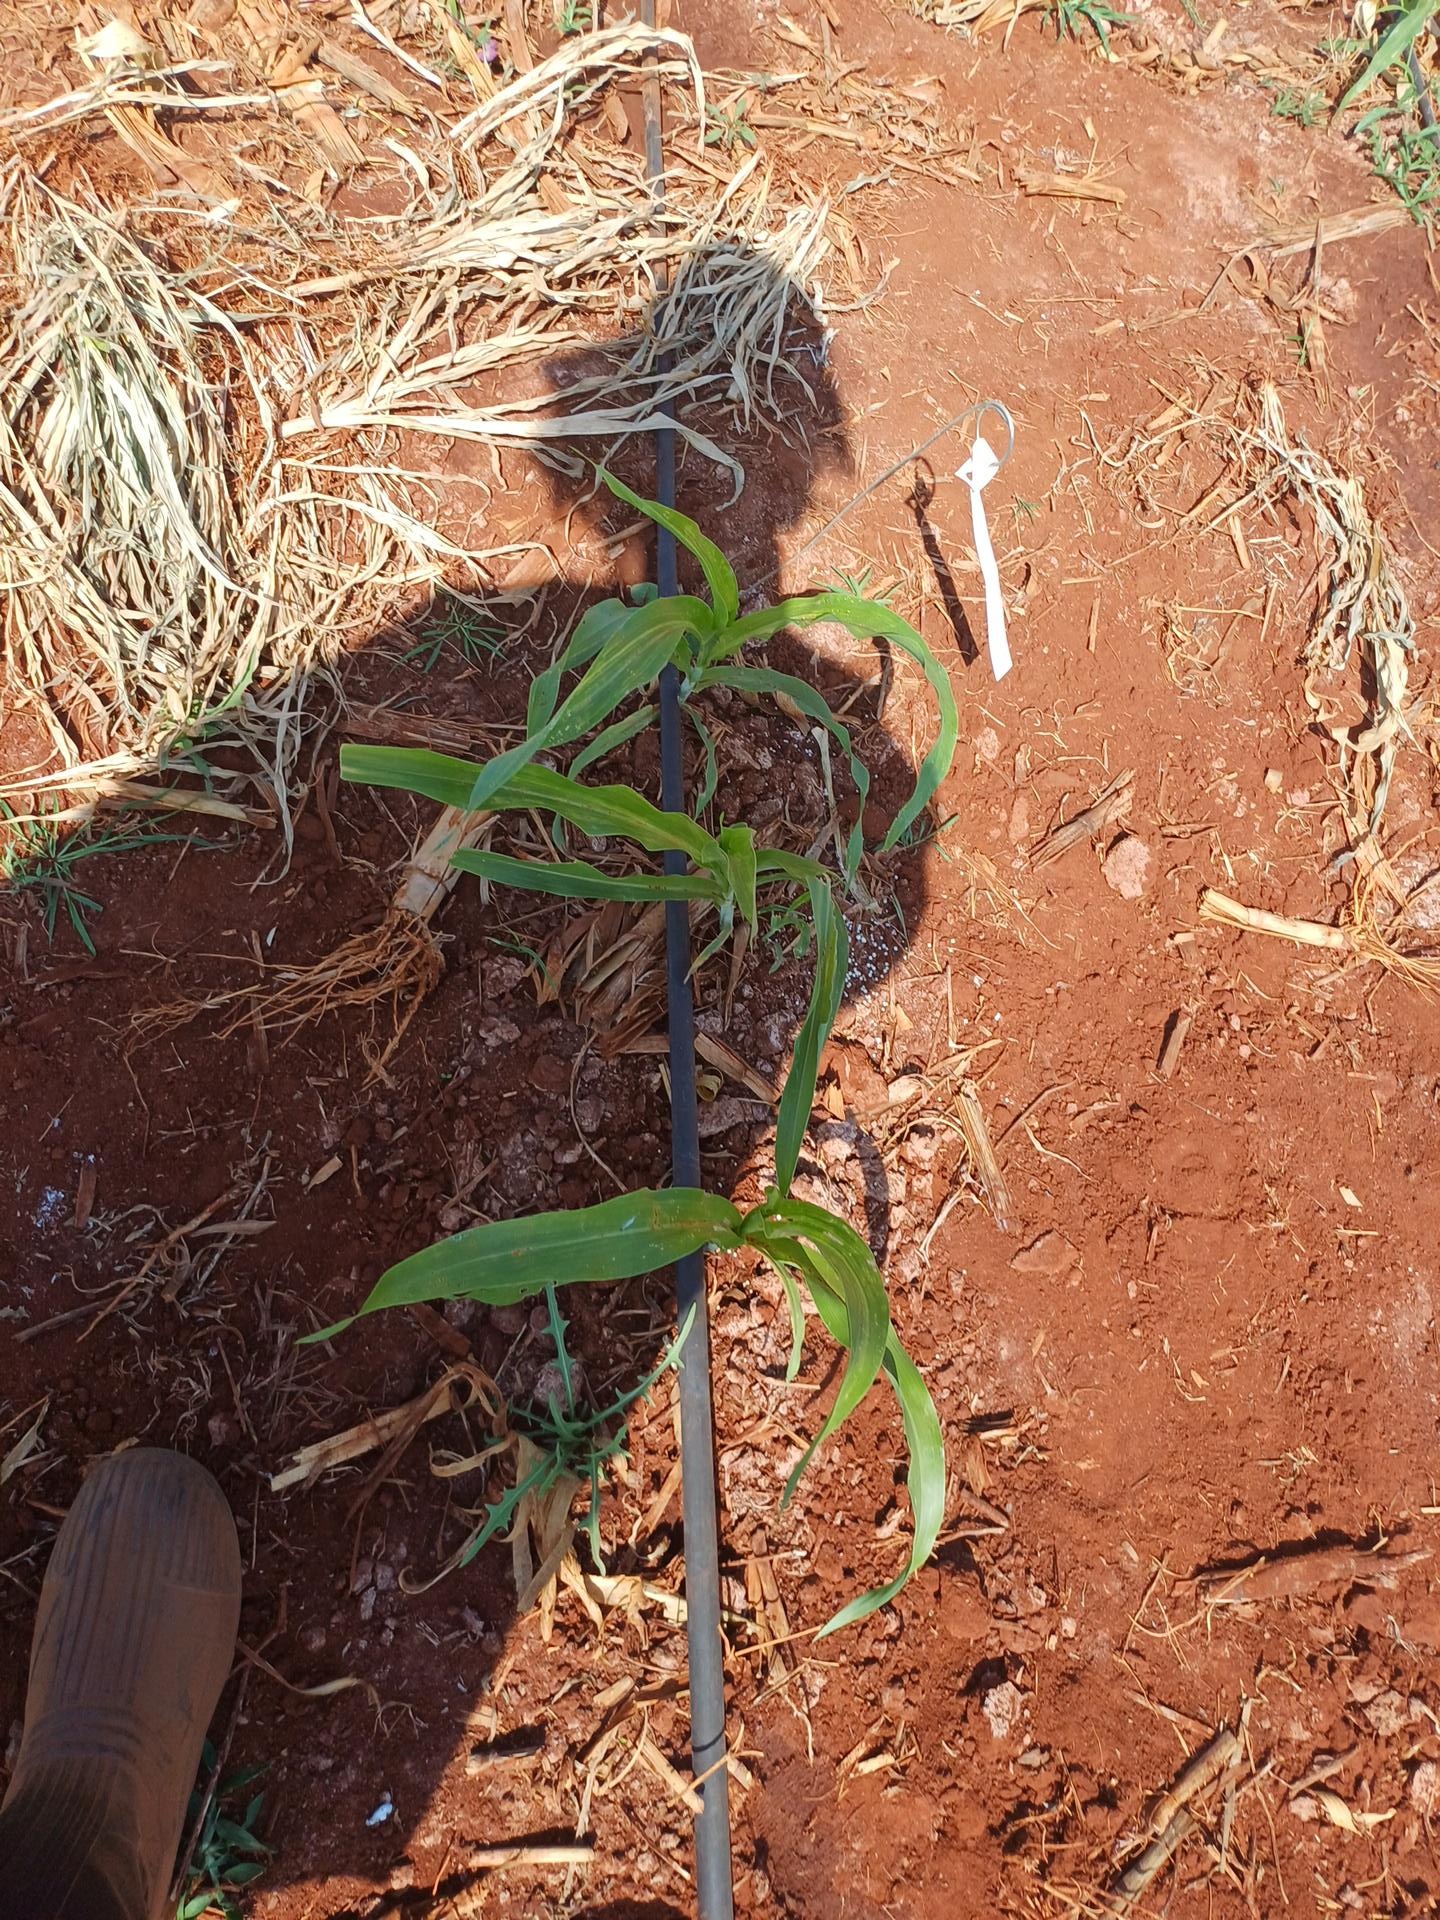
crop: sorghum
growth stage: vegetative
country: Kenya
